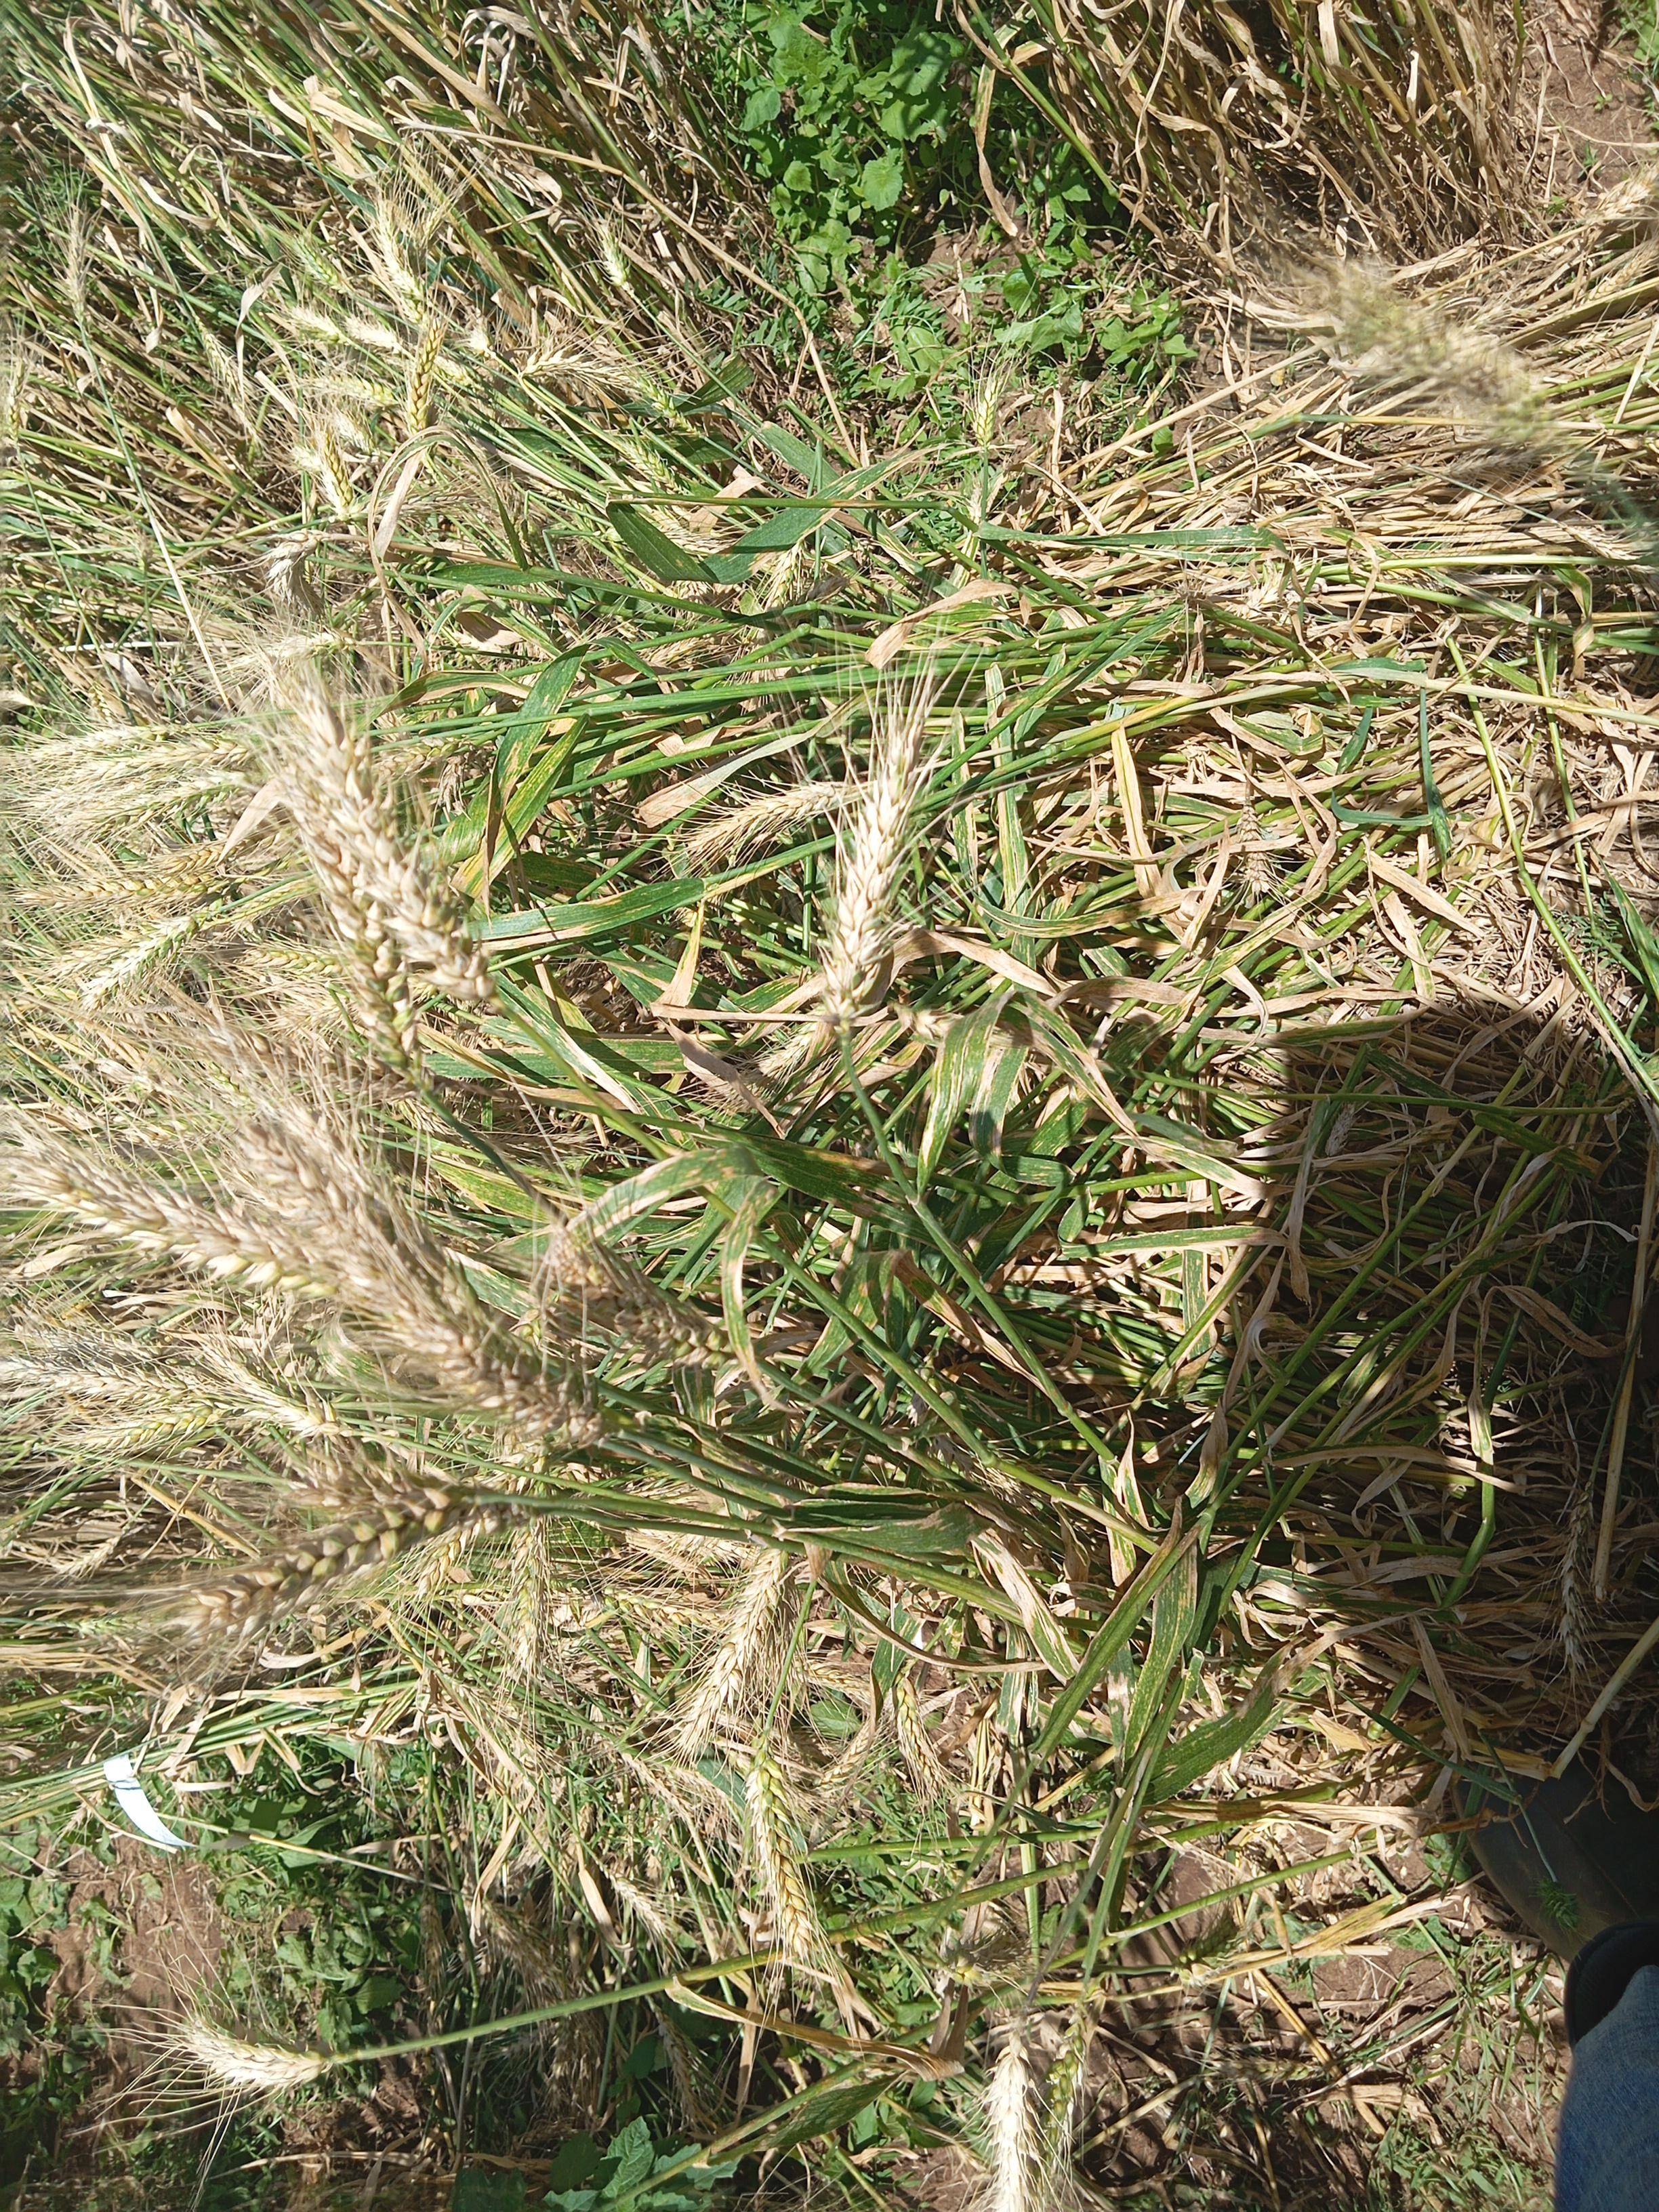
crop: wheat
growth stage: maturity
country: Kenya
